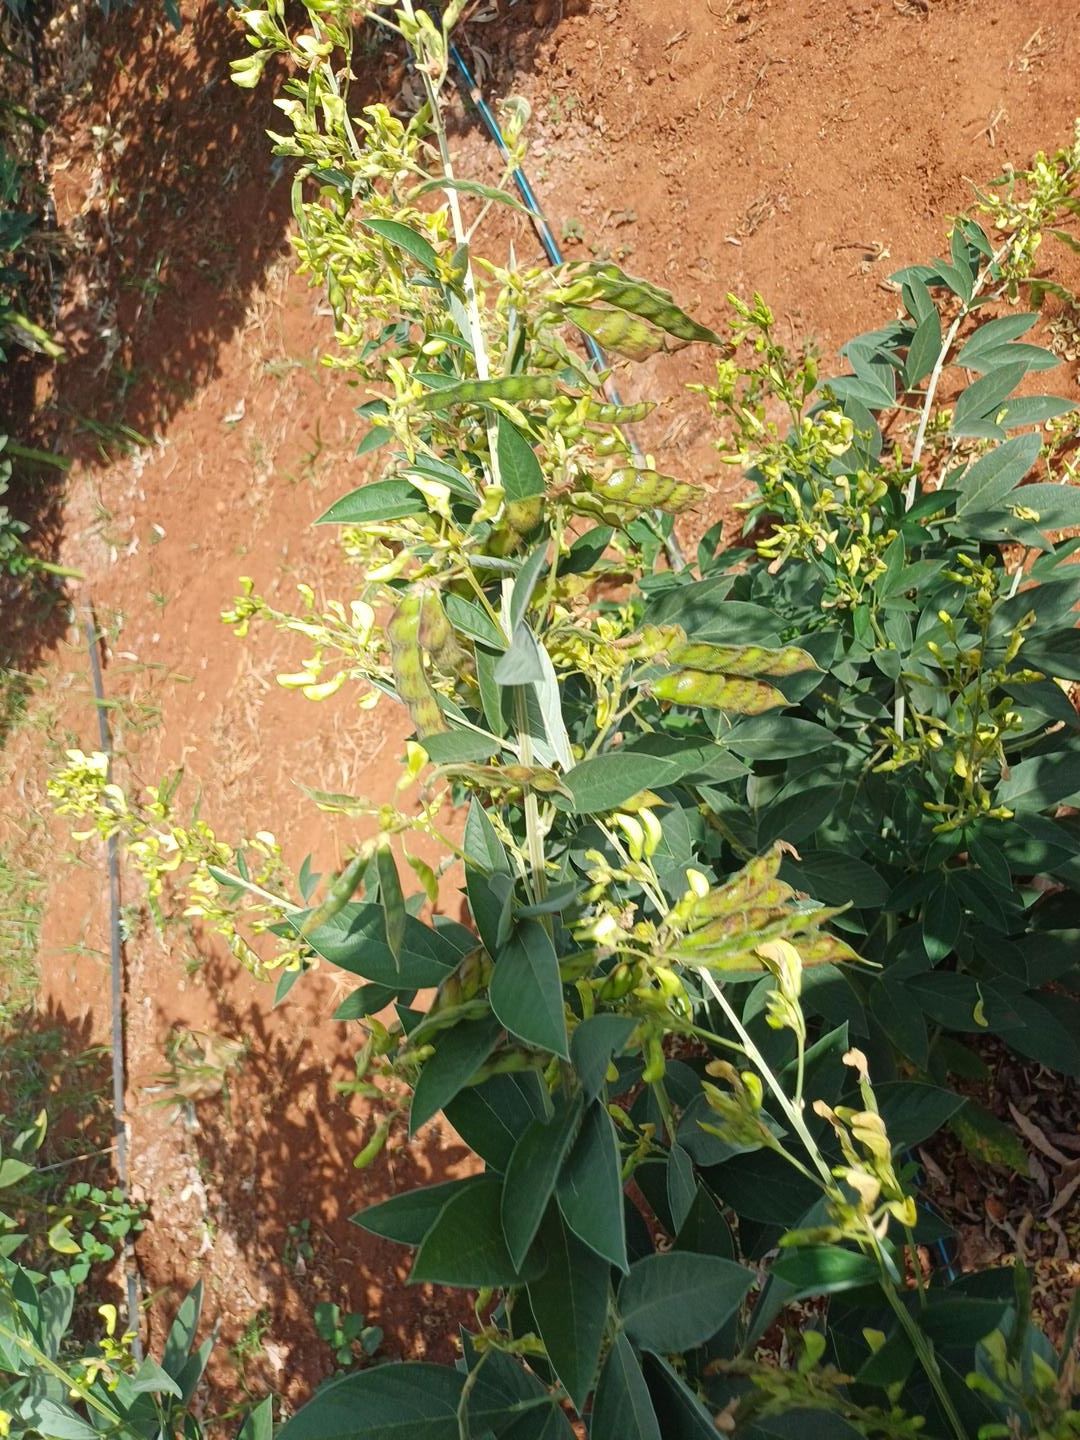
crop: pigeonpea
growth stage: development pod
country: Kenya
